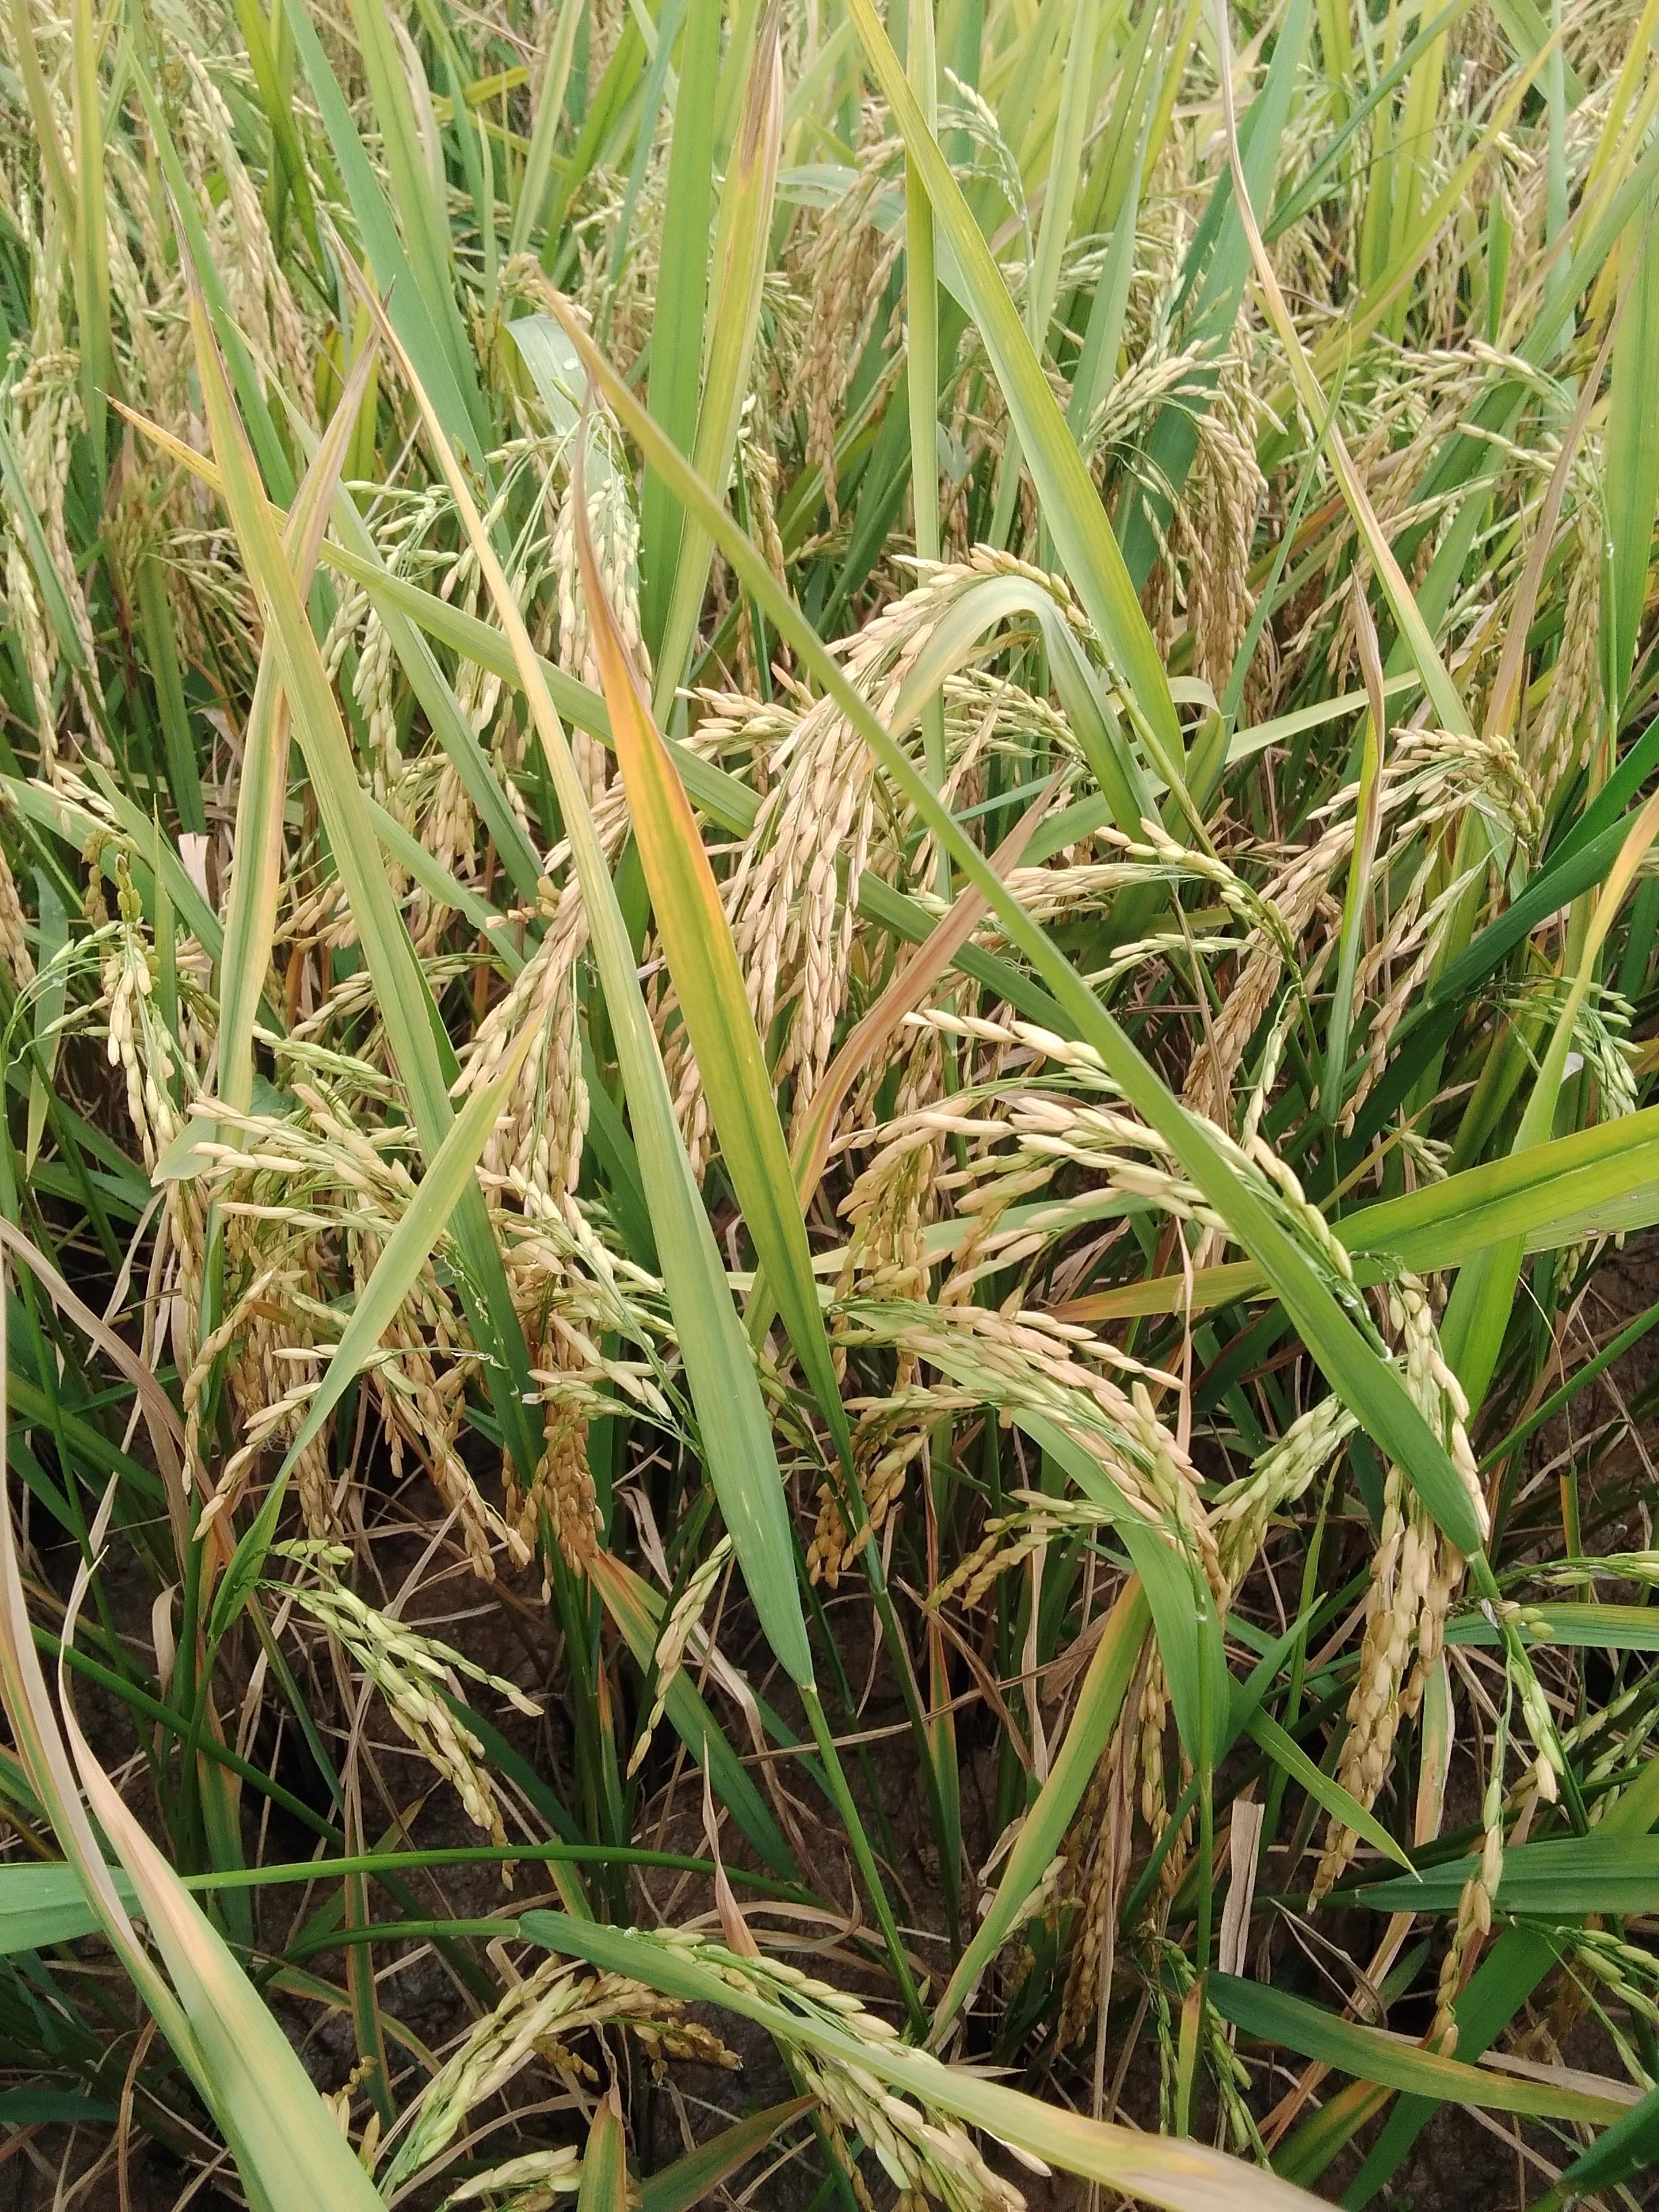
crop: rice
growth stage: ripening
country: Nigeria
